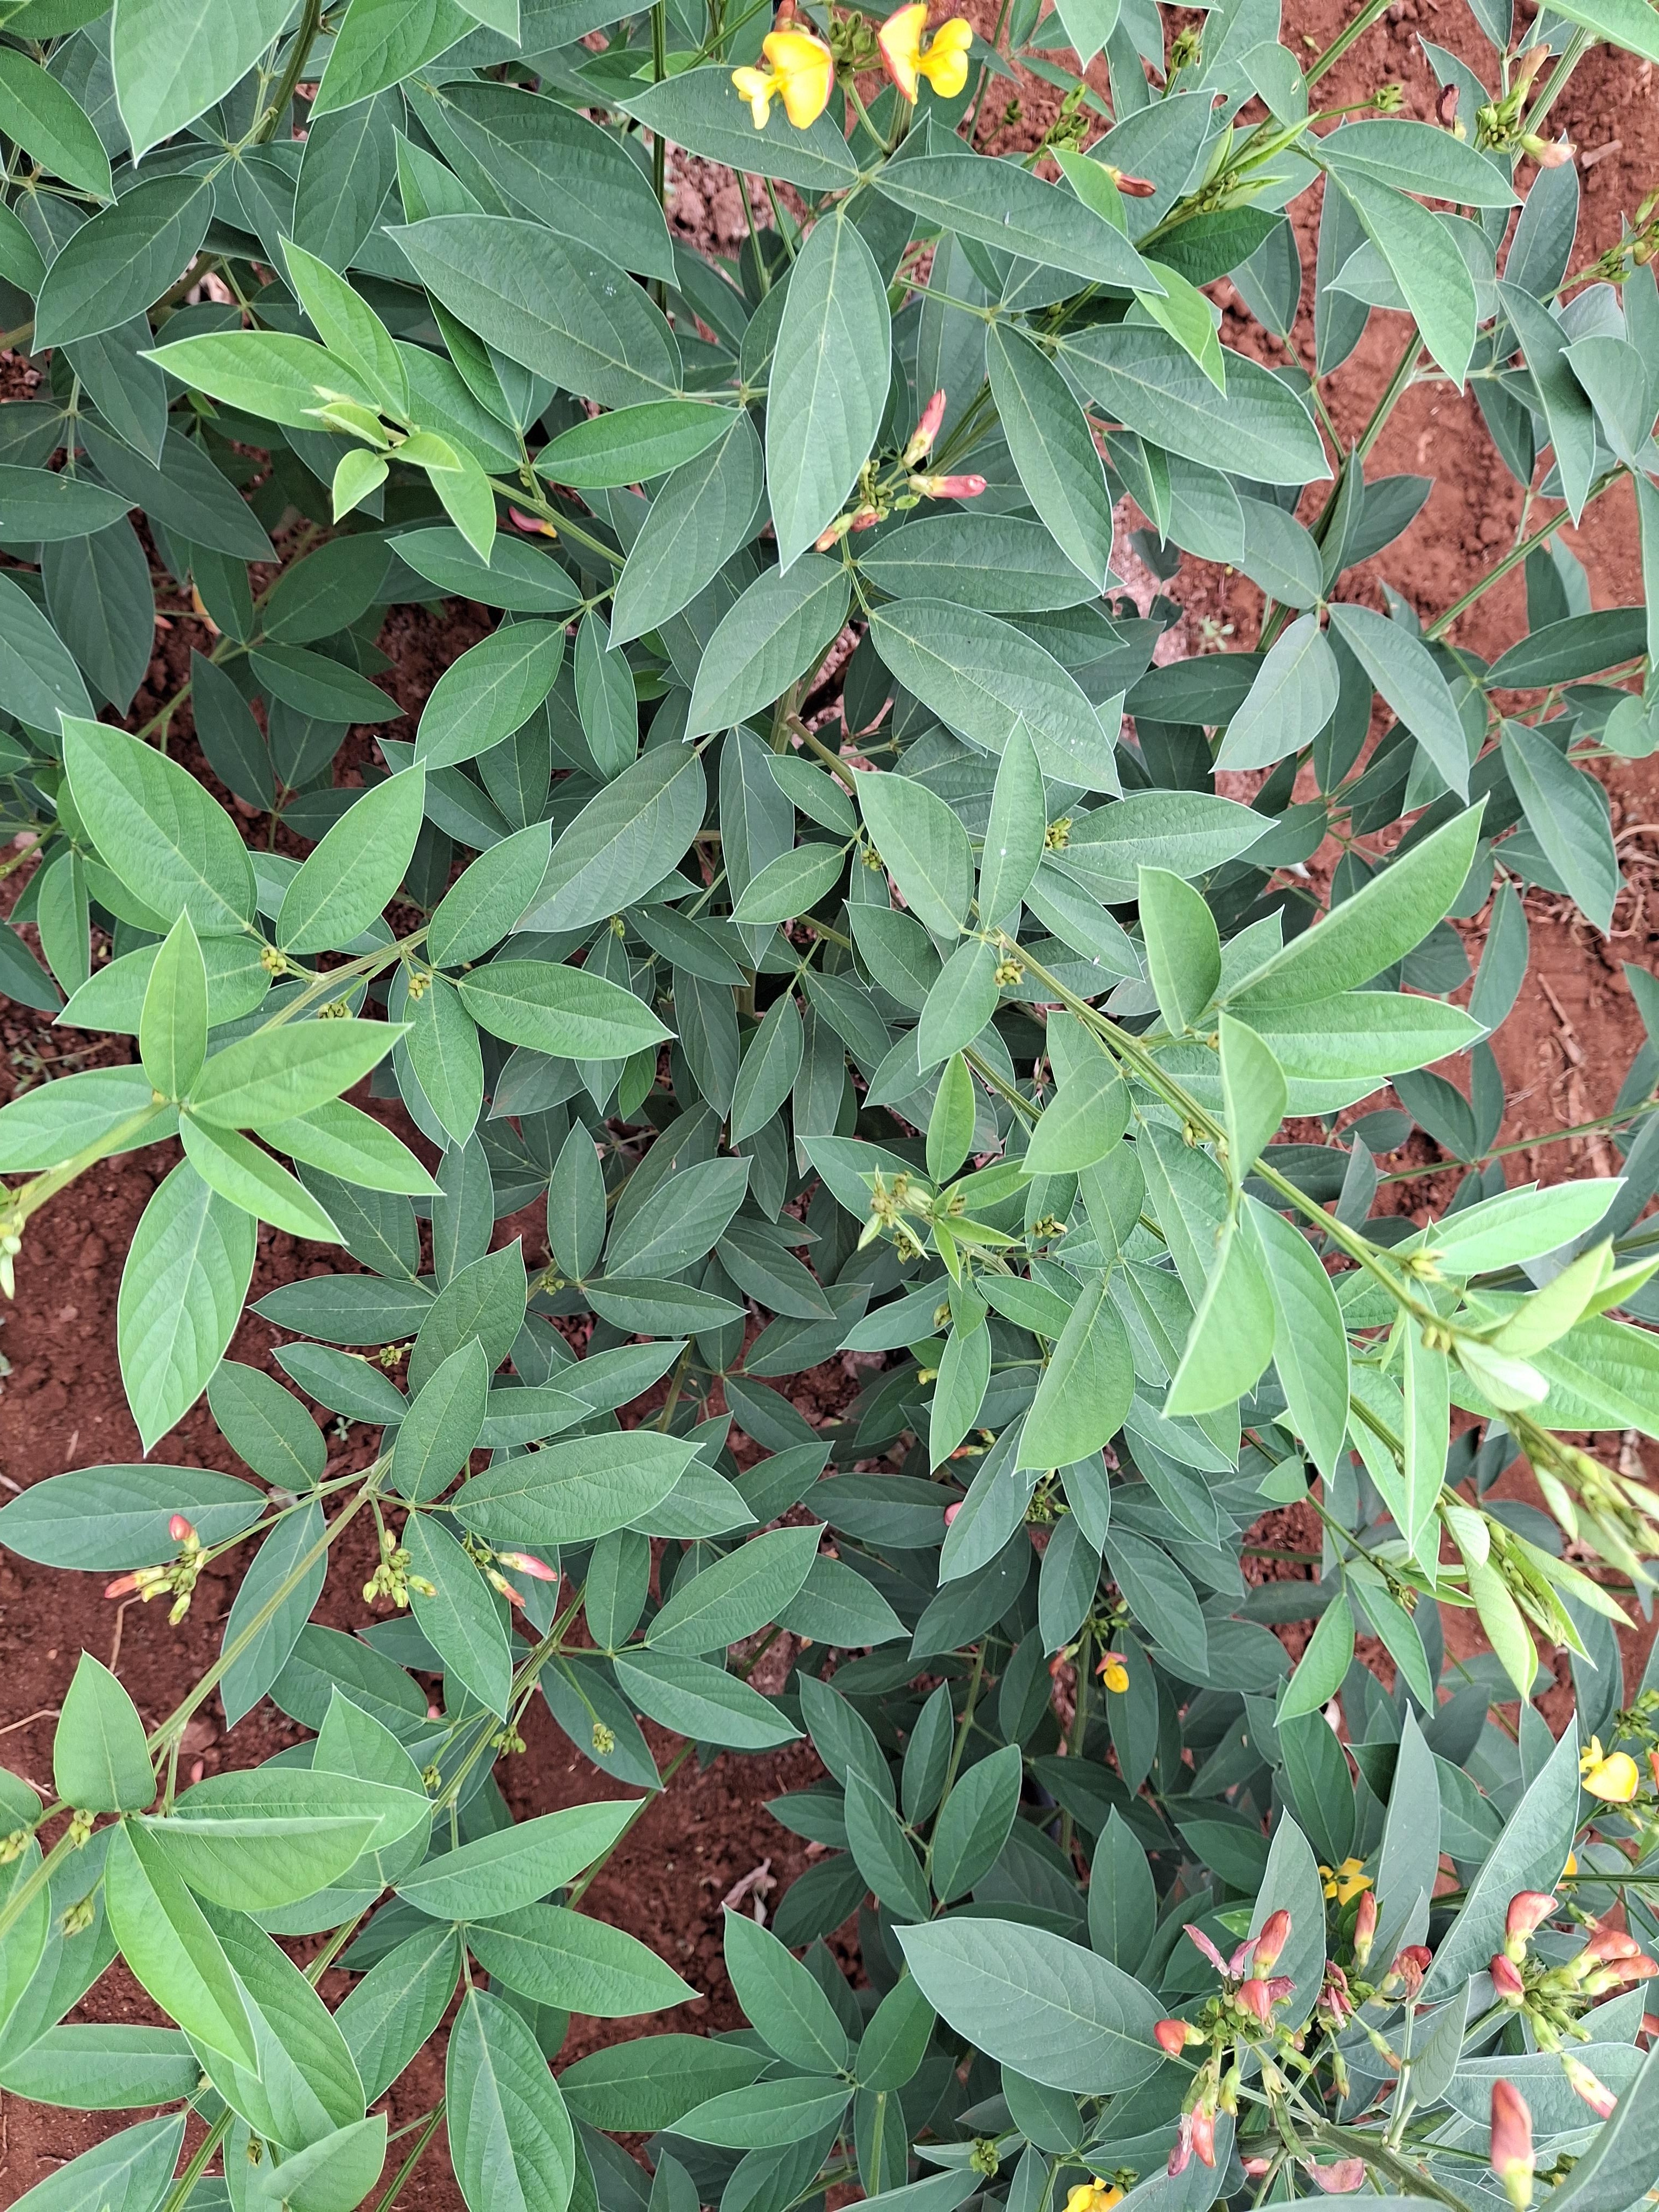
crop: pigeonpea
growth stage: flowering
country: Kenya
